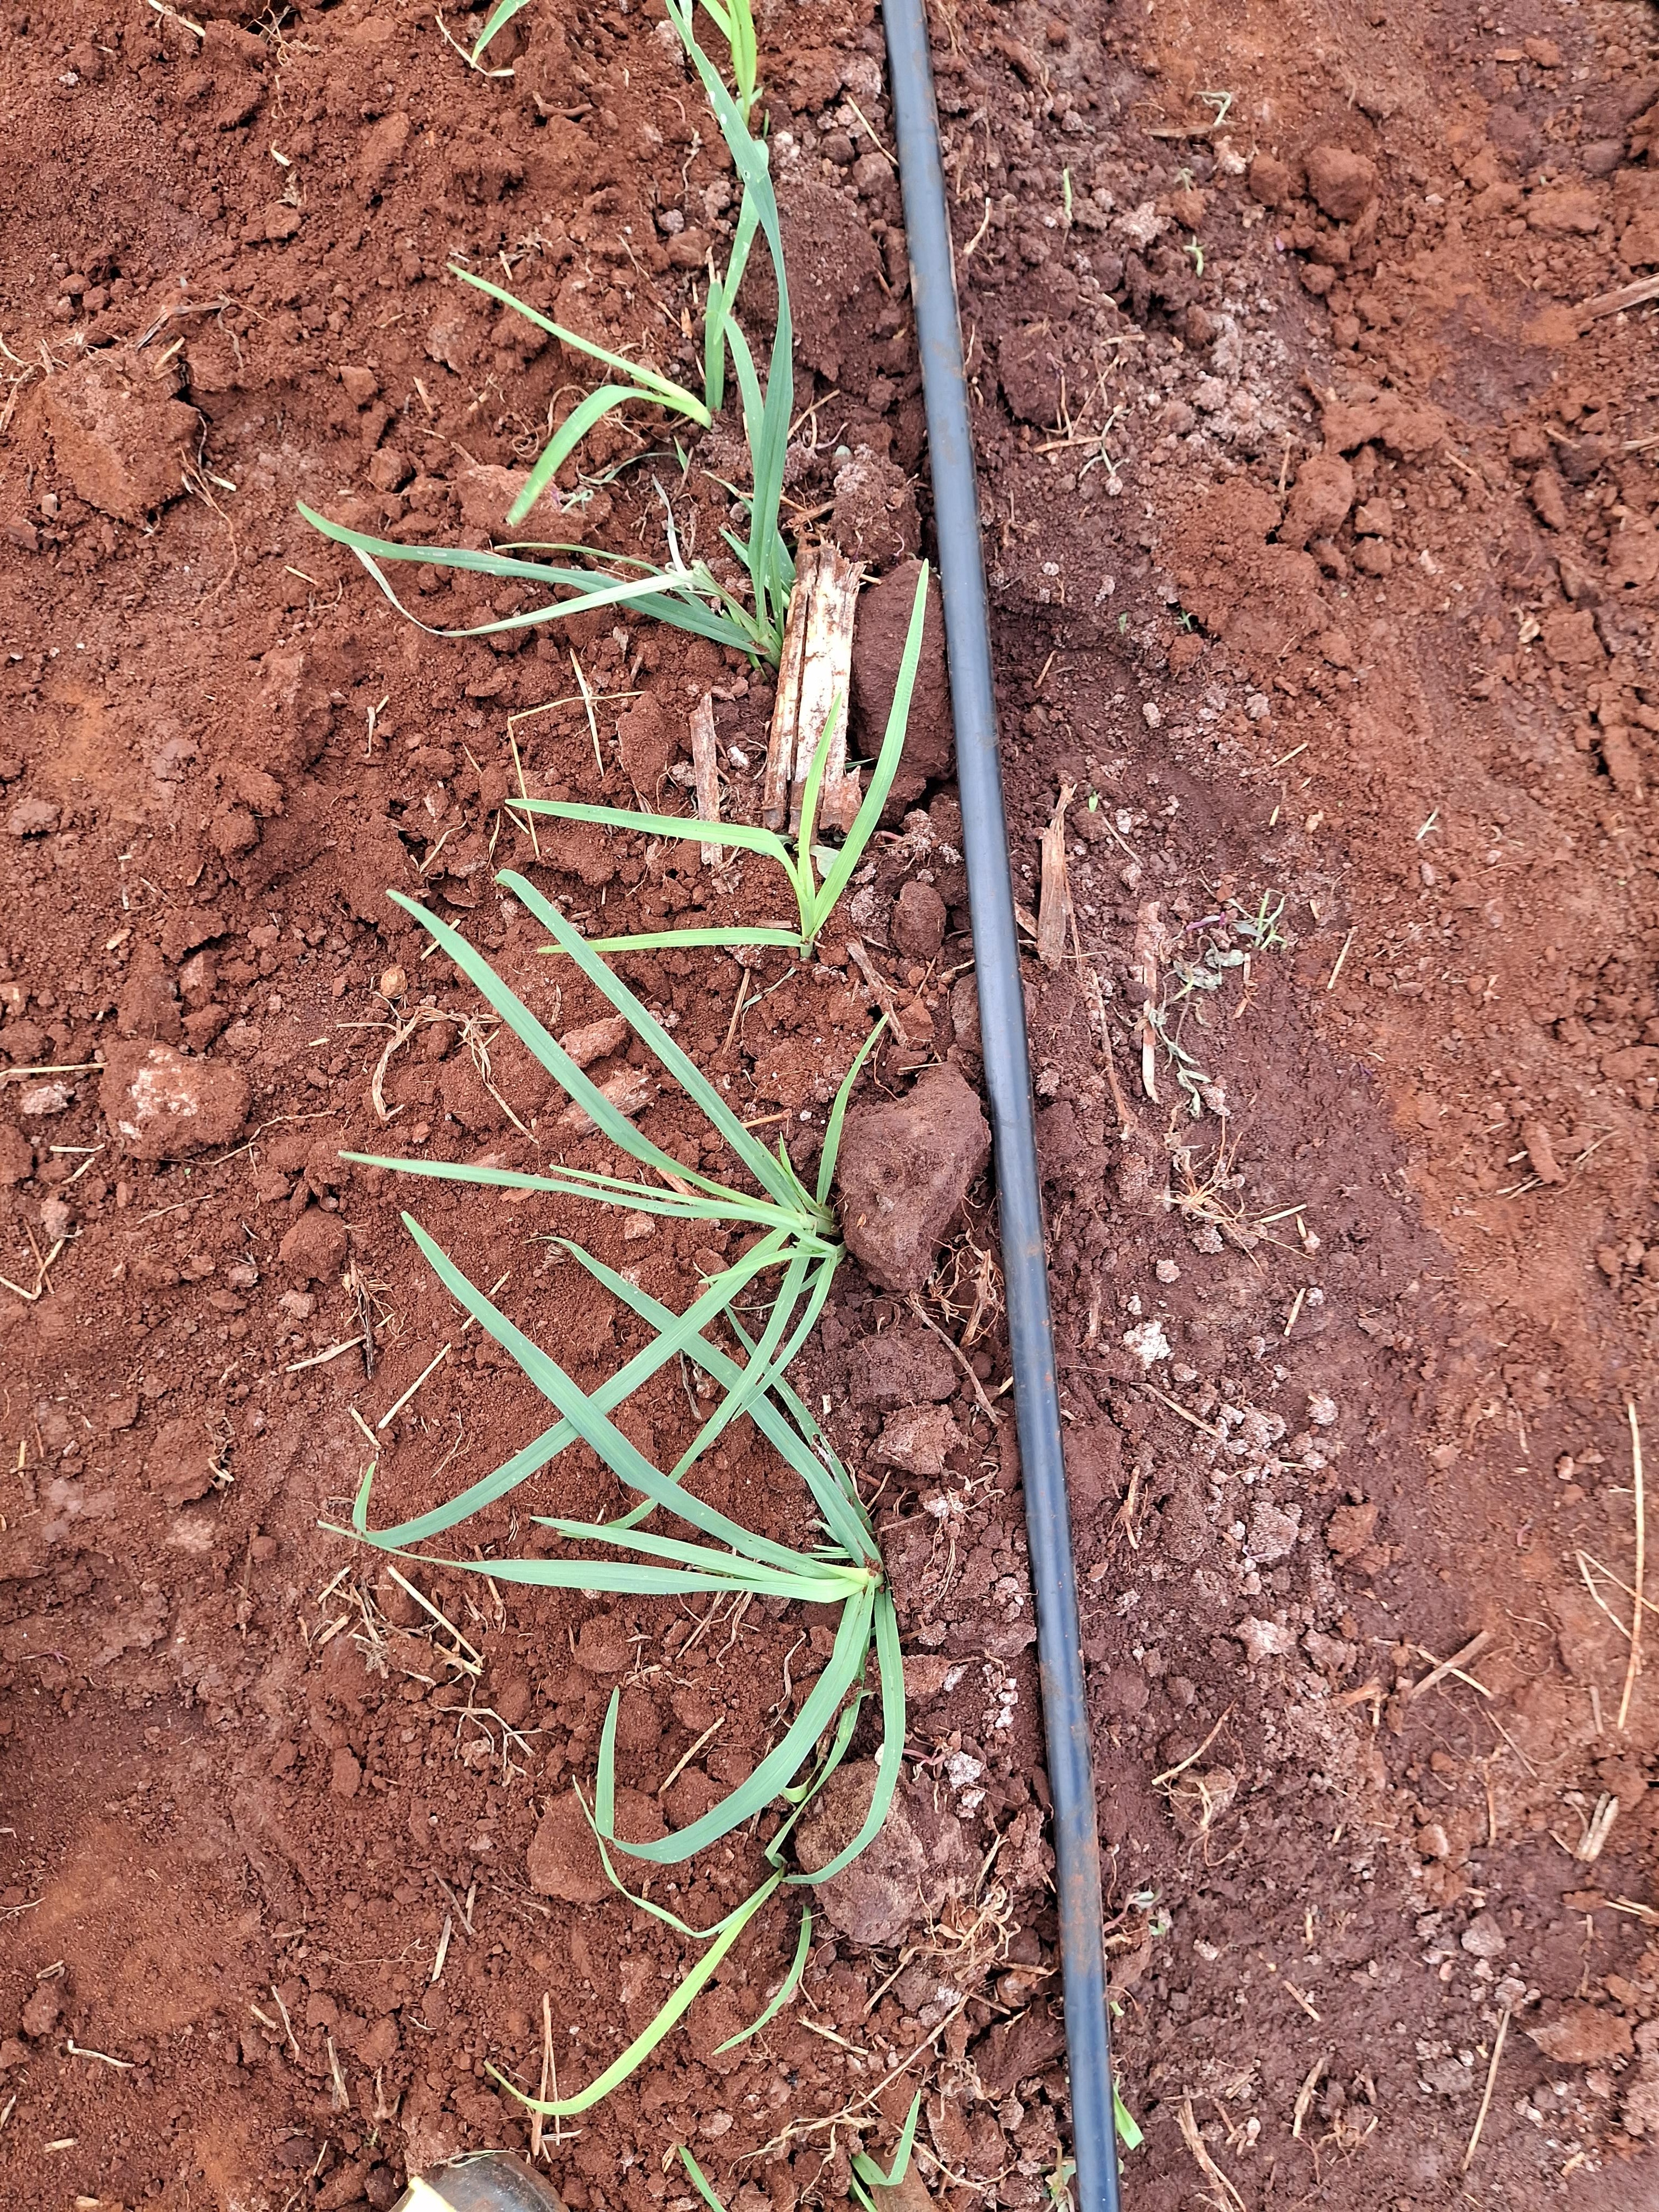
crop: finger millet
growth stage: vegetative
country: Kenya
